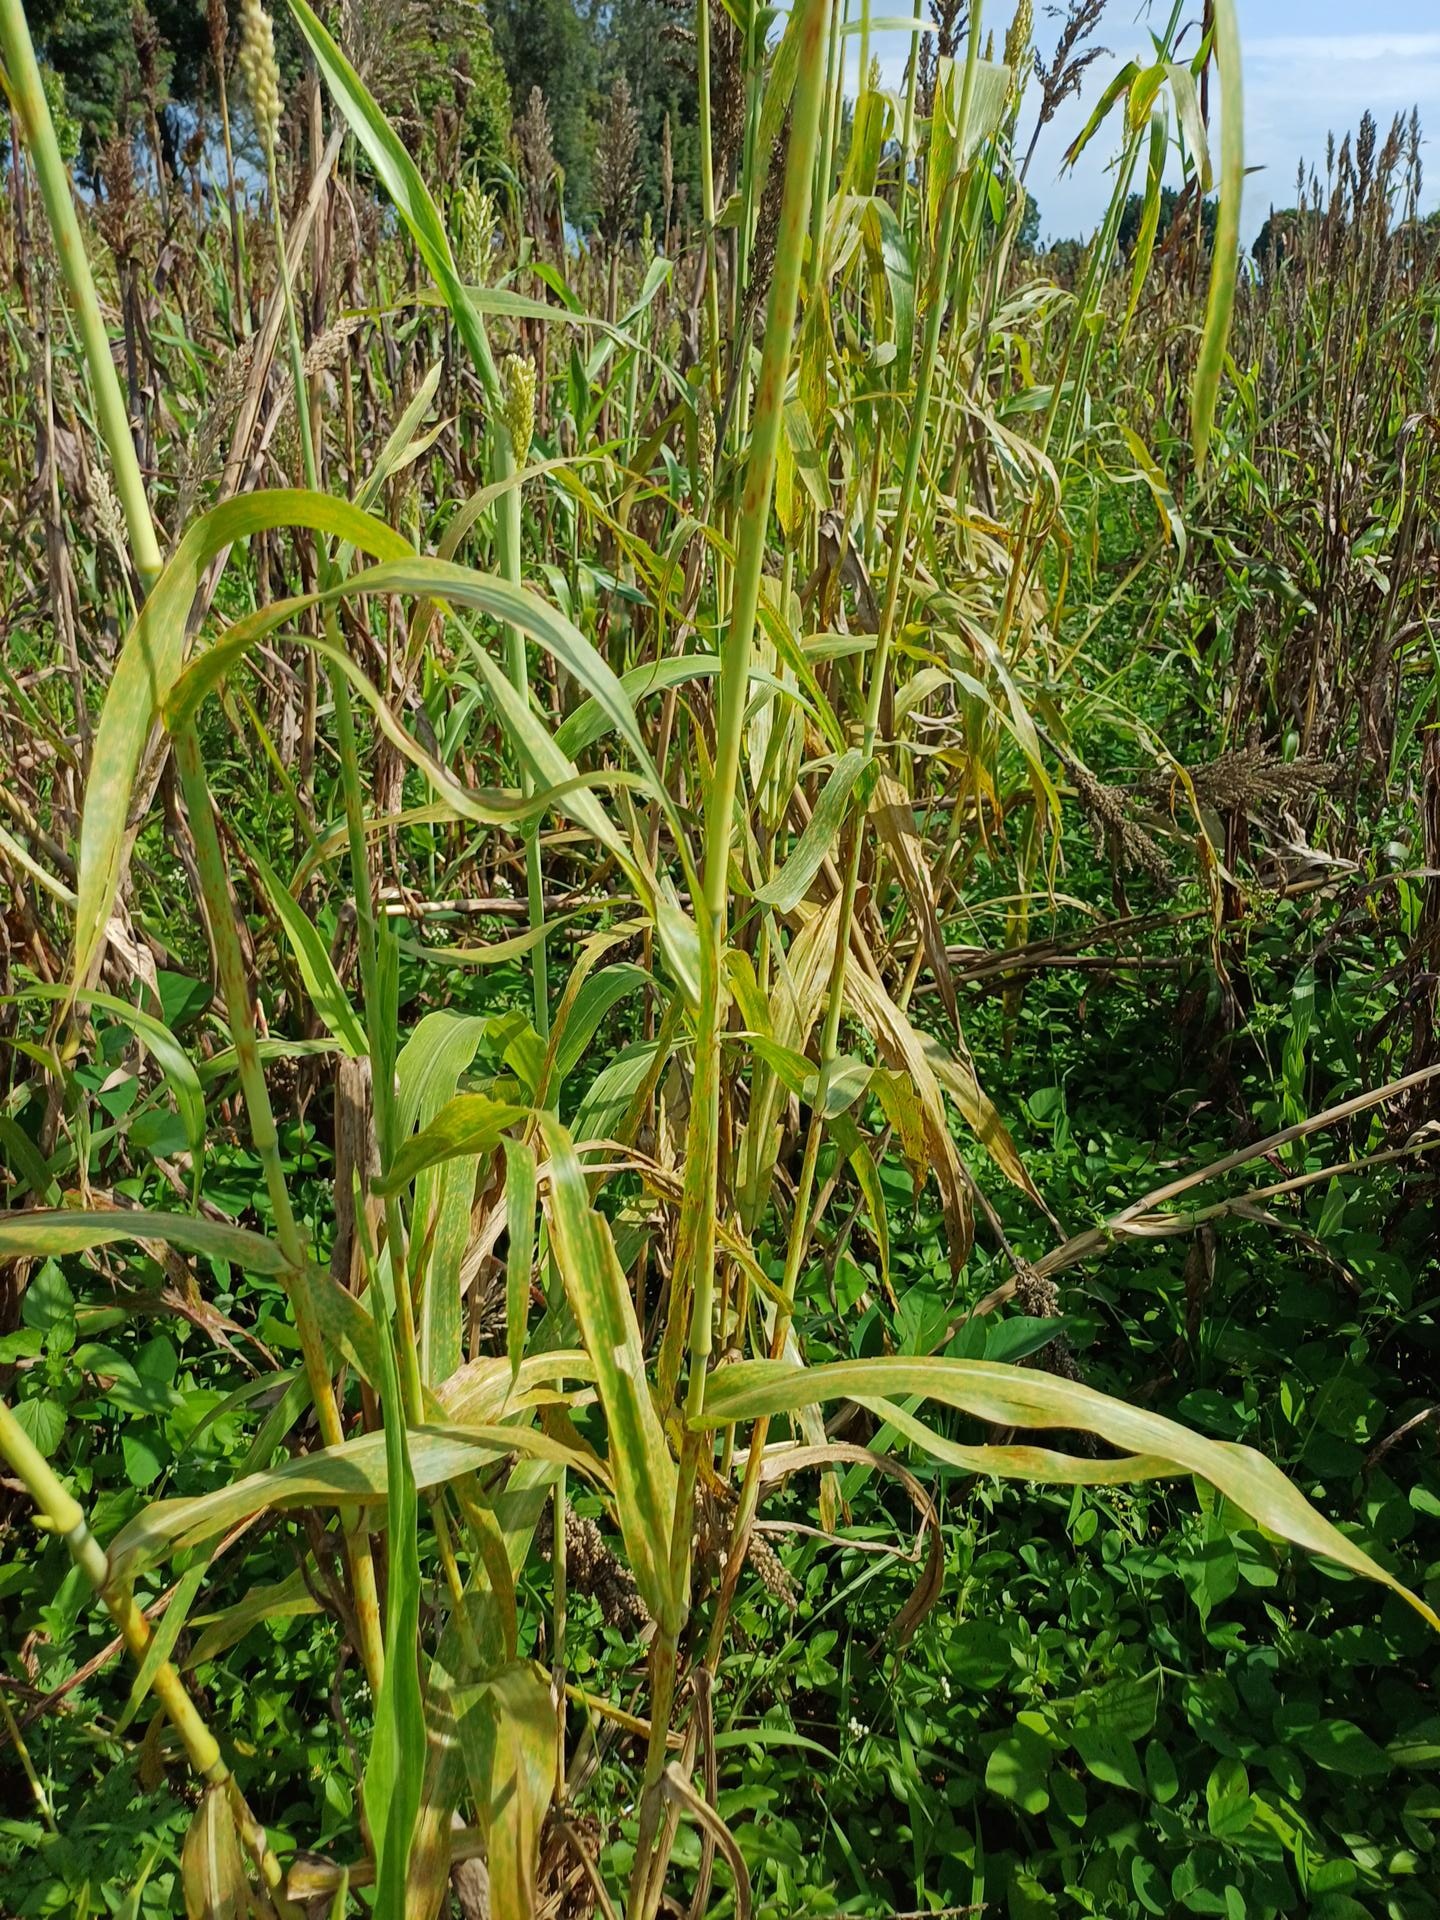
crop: sorghum
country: Kenya
